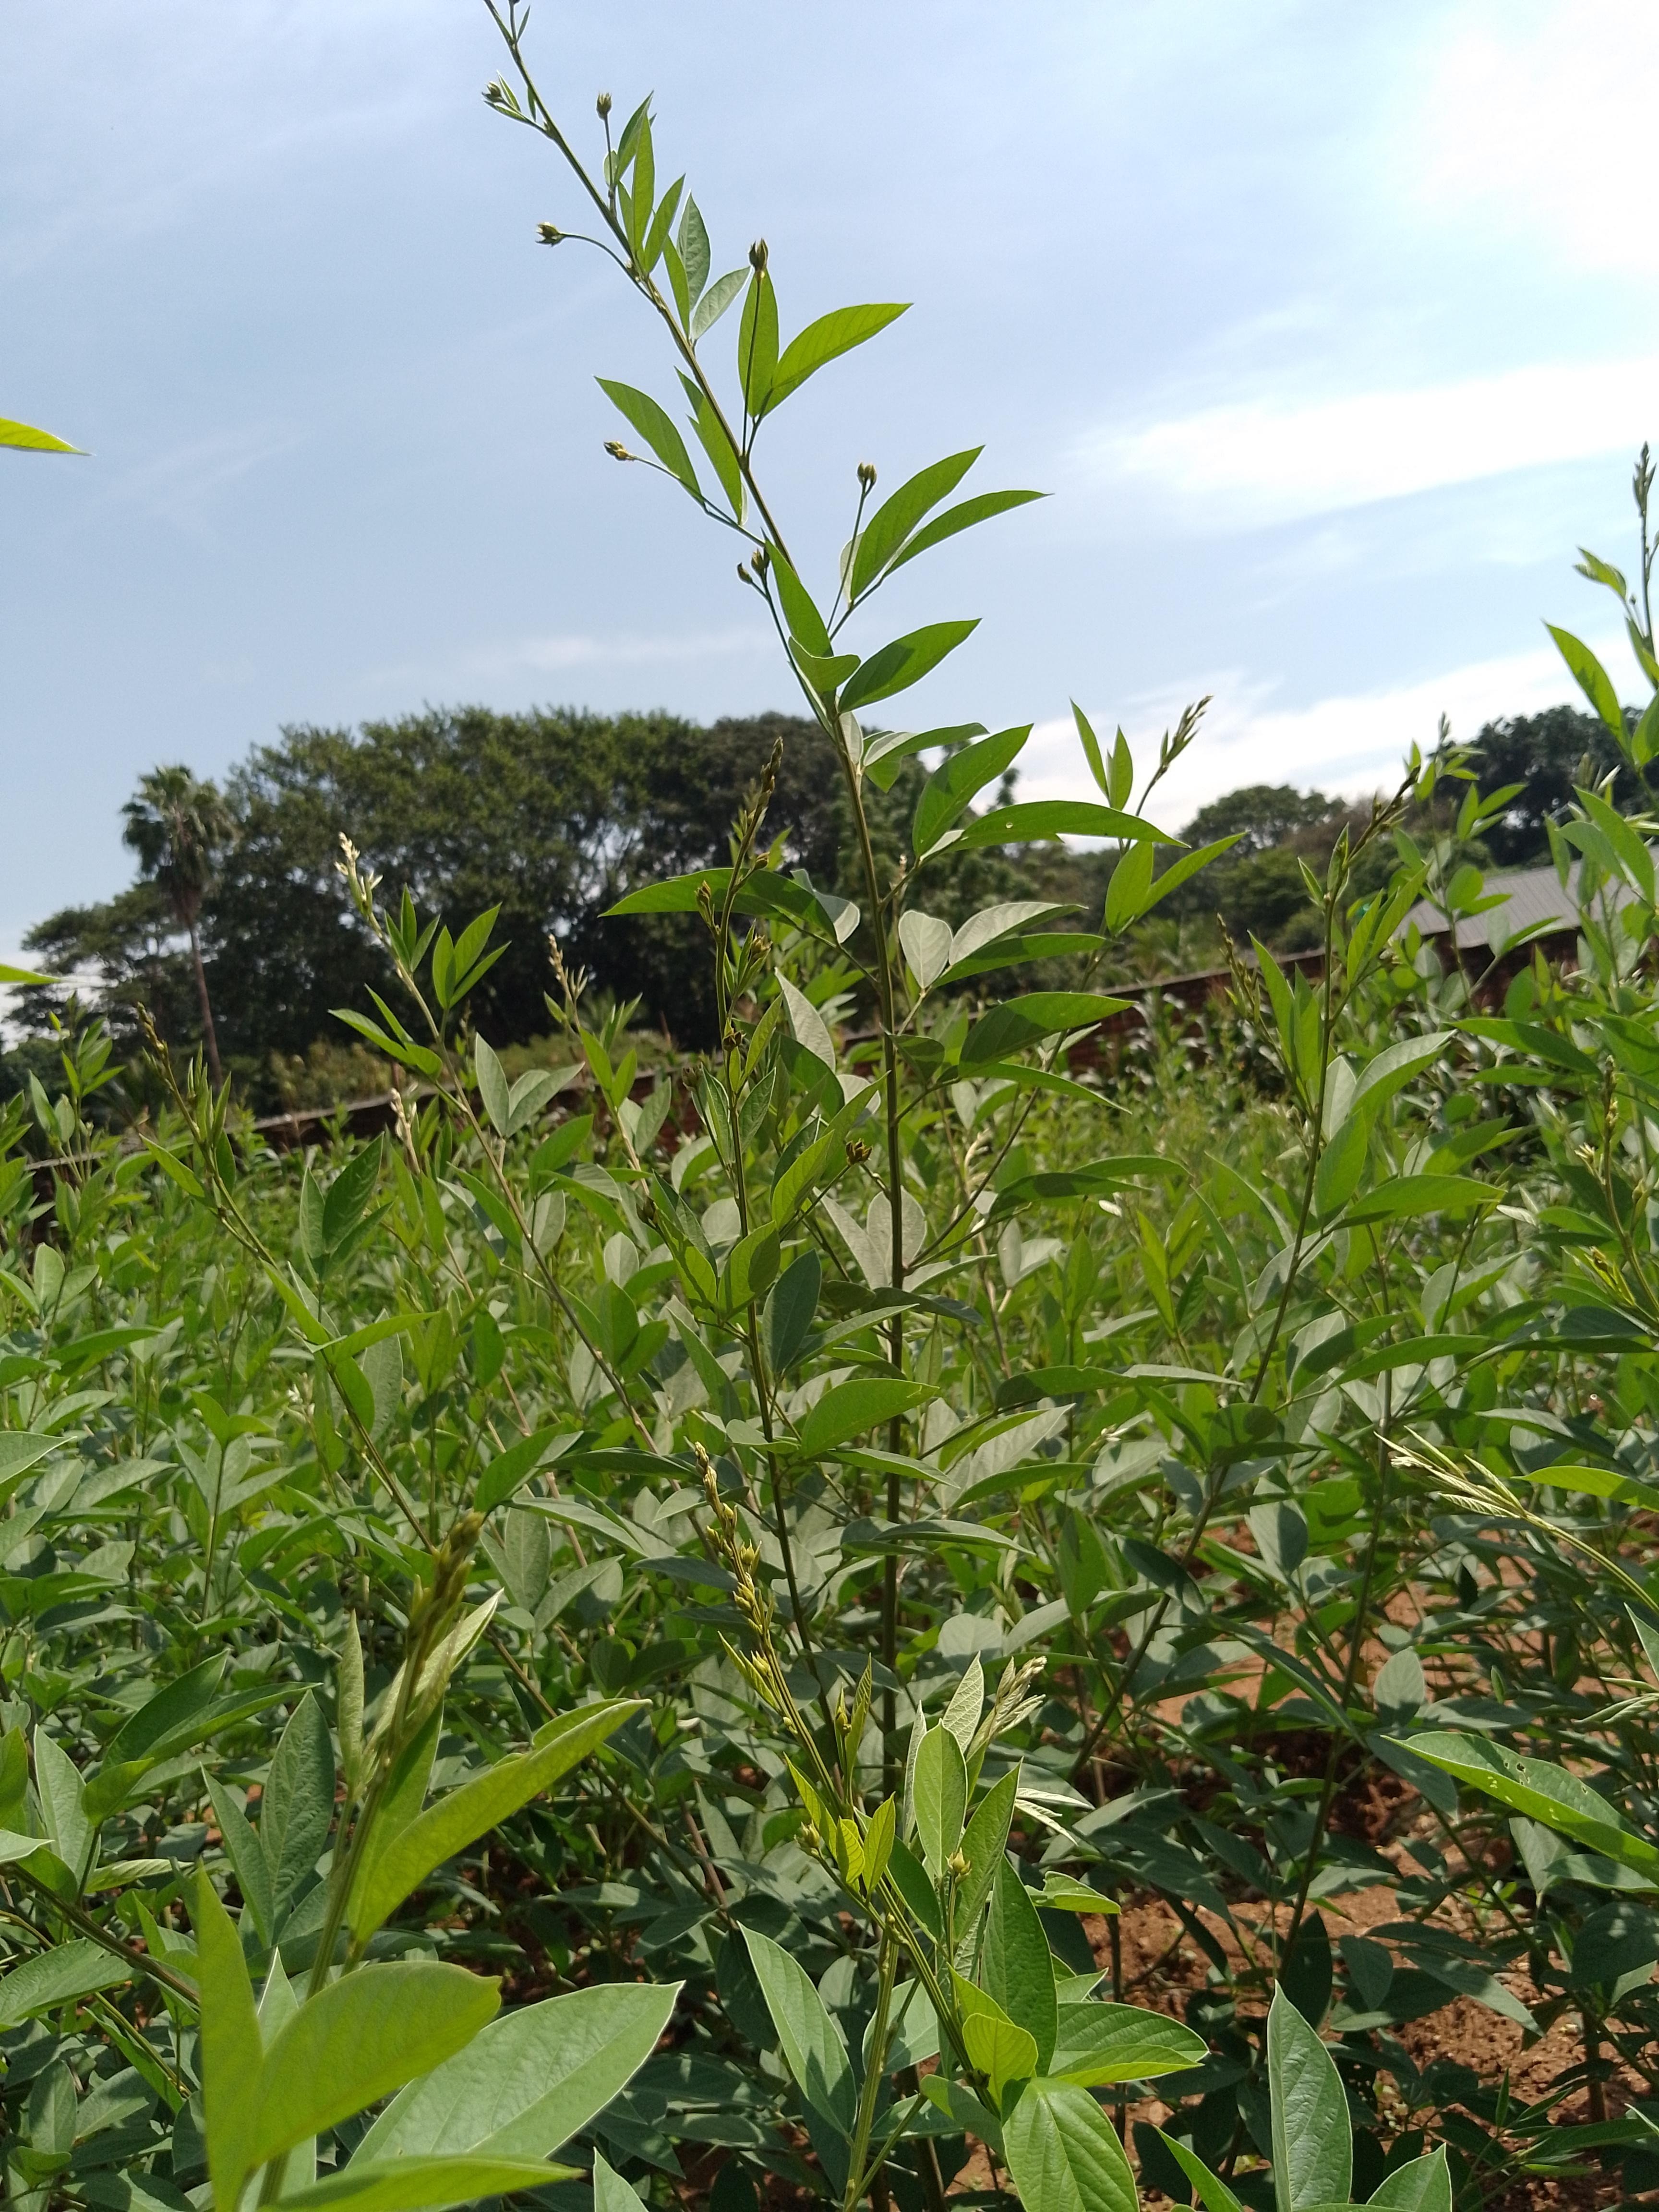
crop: pigeonpea
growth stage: flowering
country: Malawi
